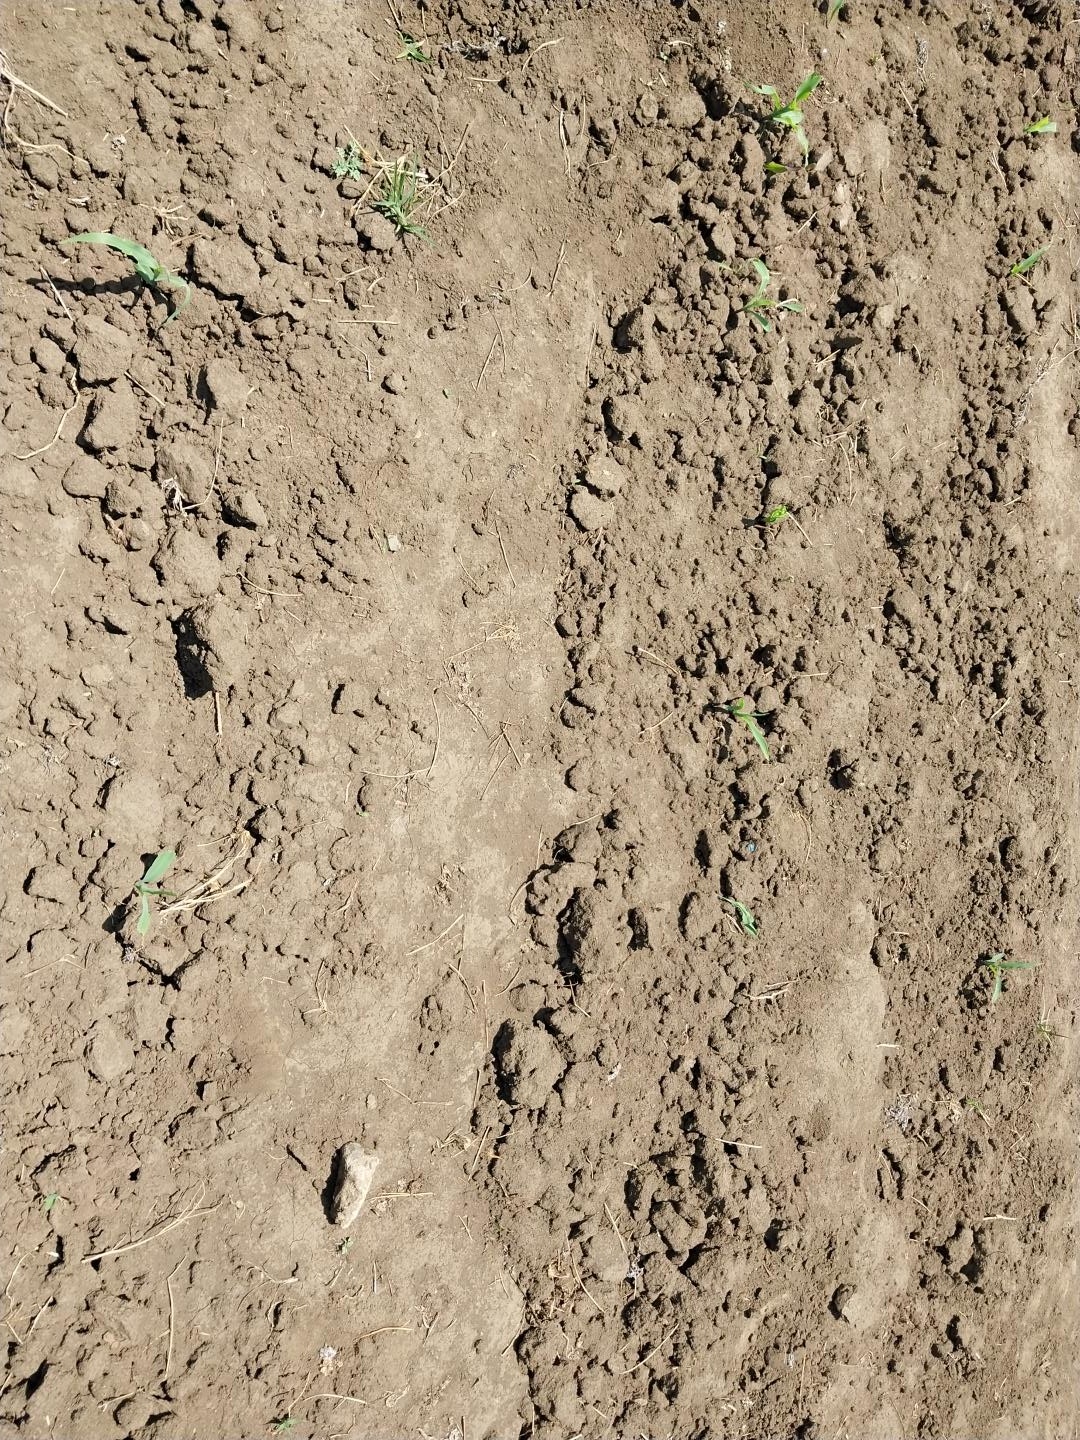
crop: maize
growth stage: vegetative
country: Tanzania
